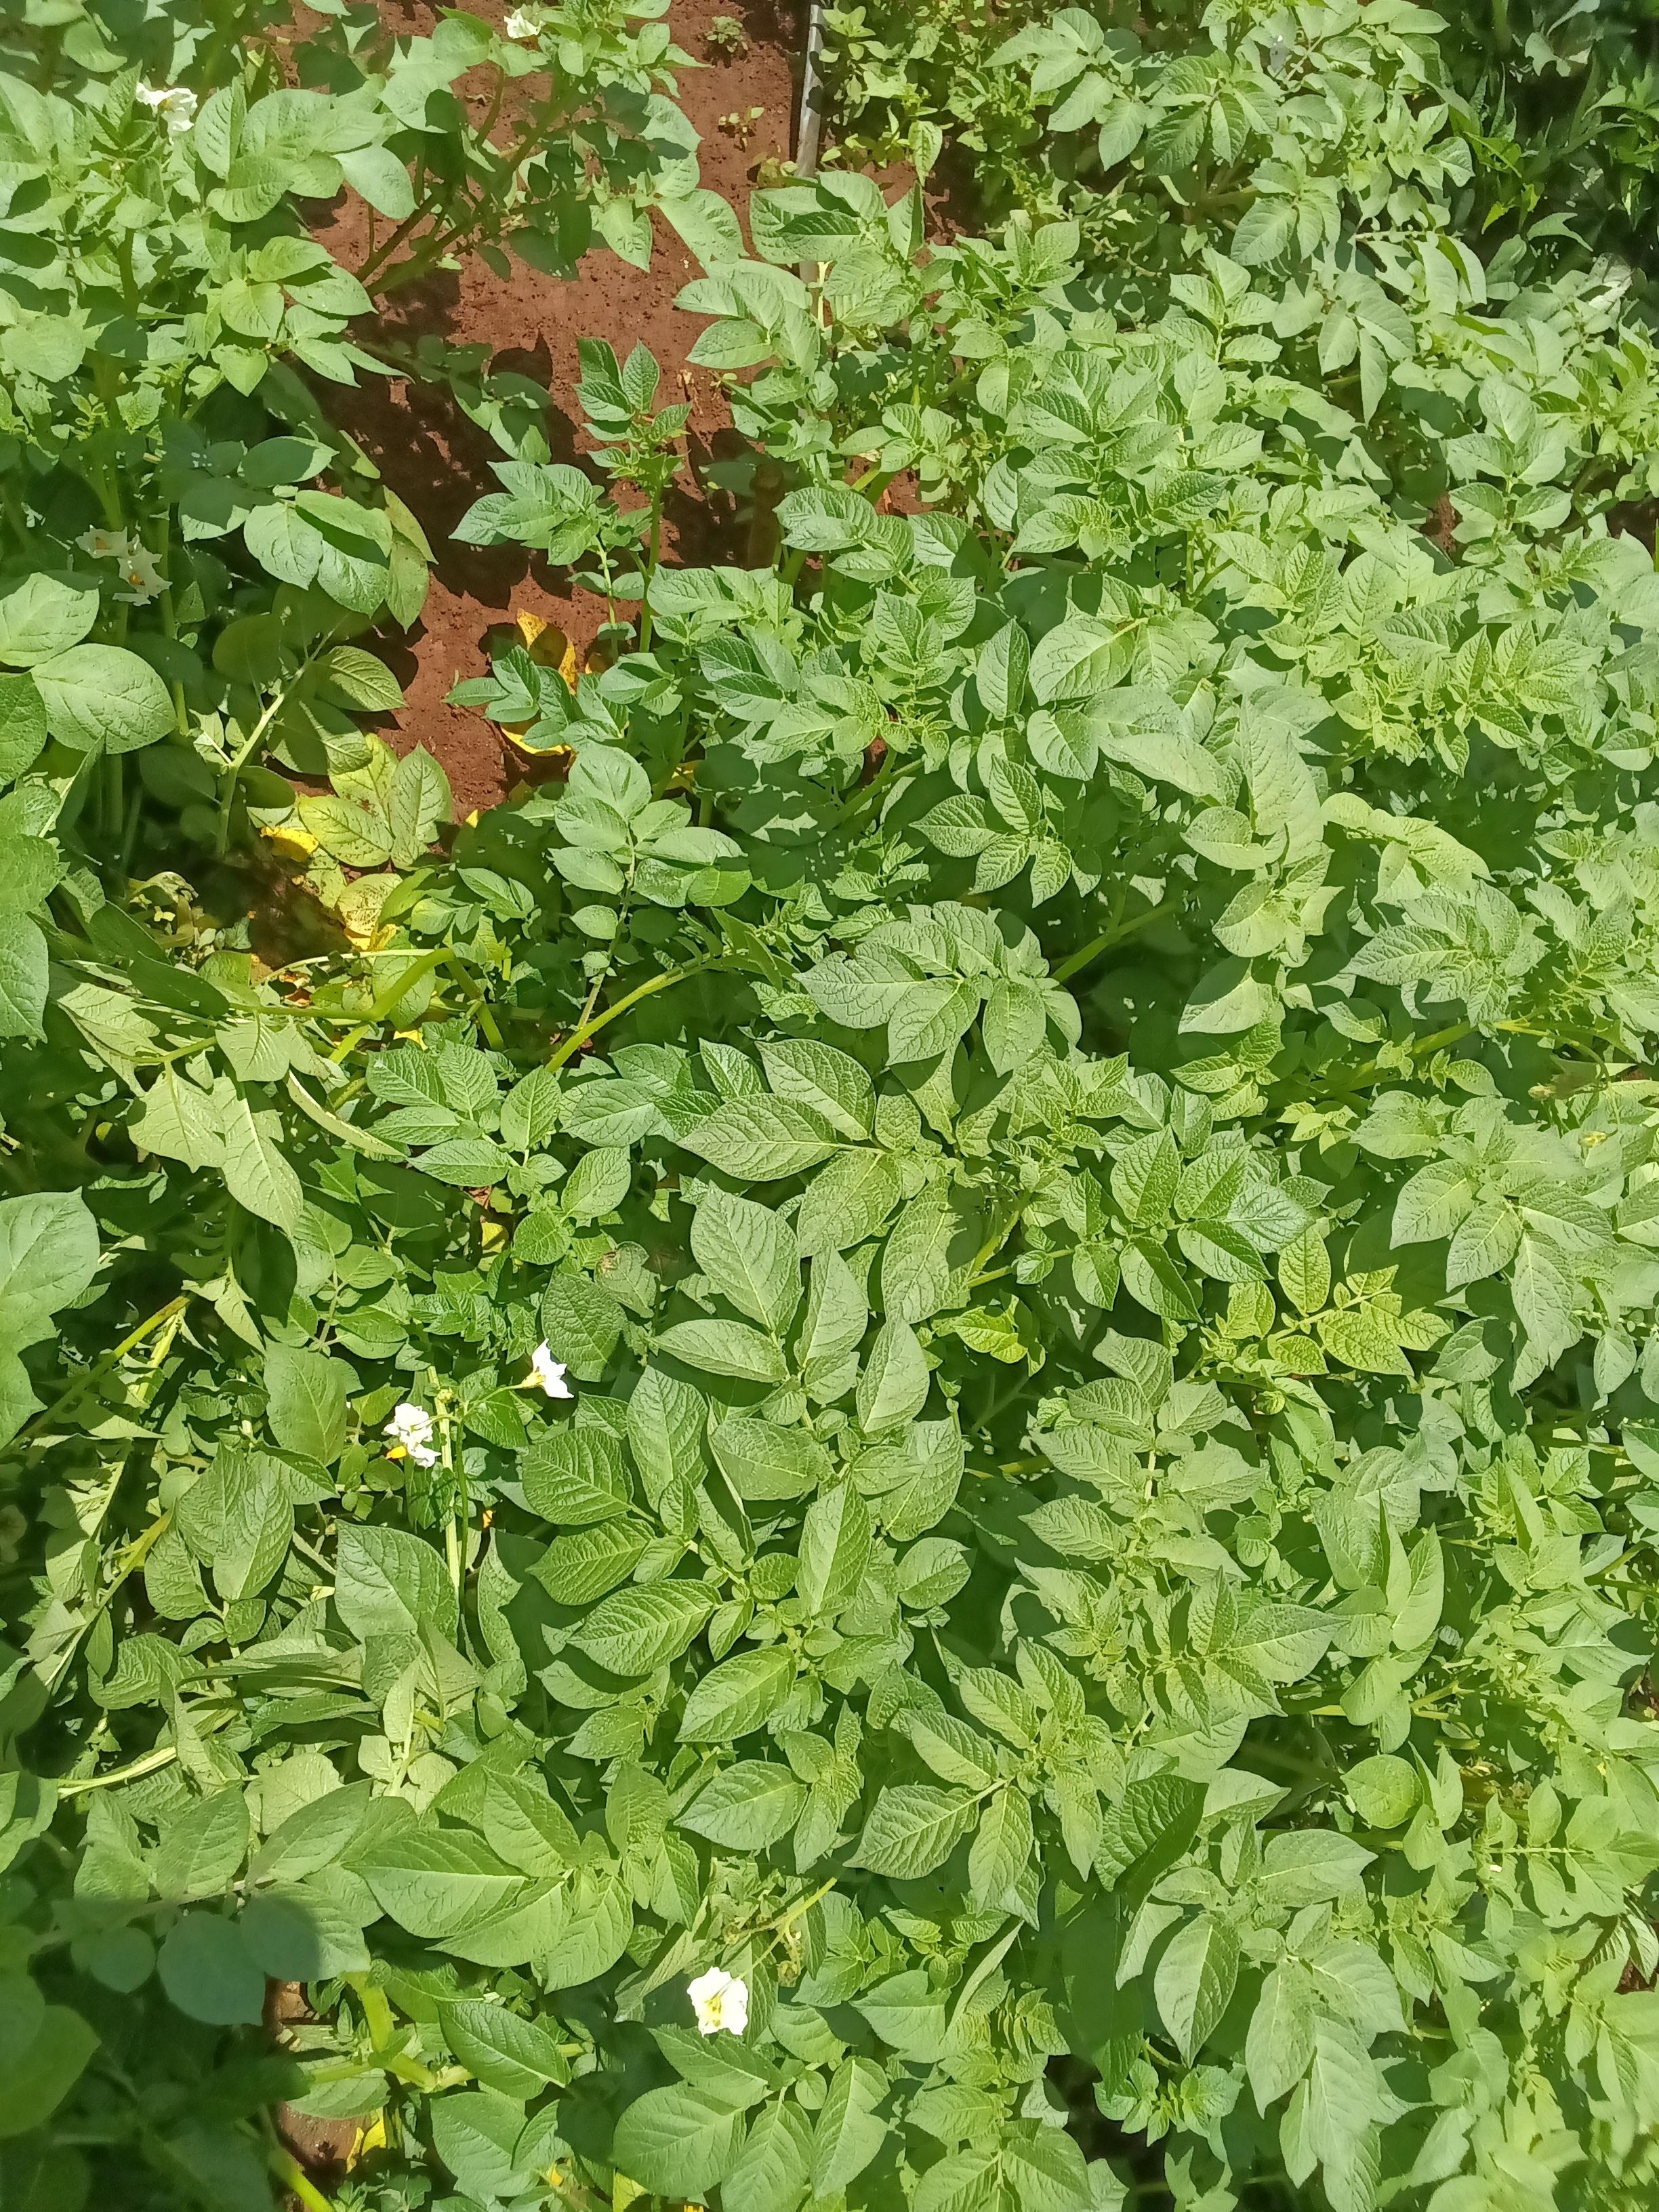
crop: potato
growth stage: flowering
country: Kenya
